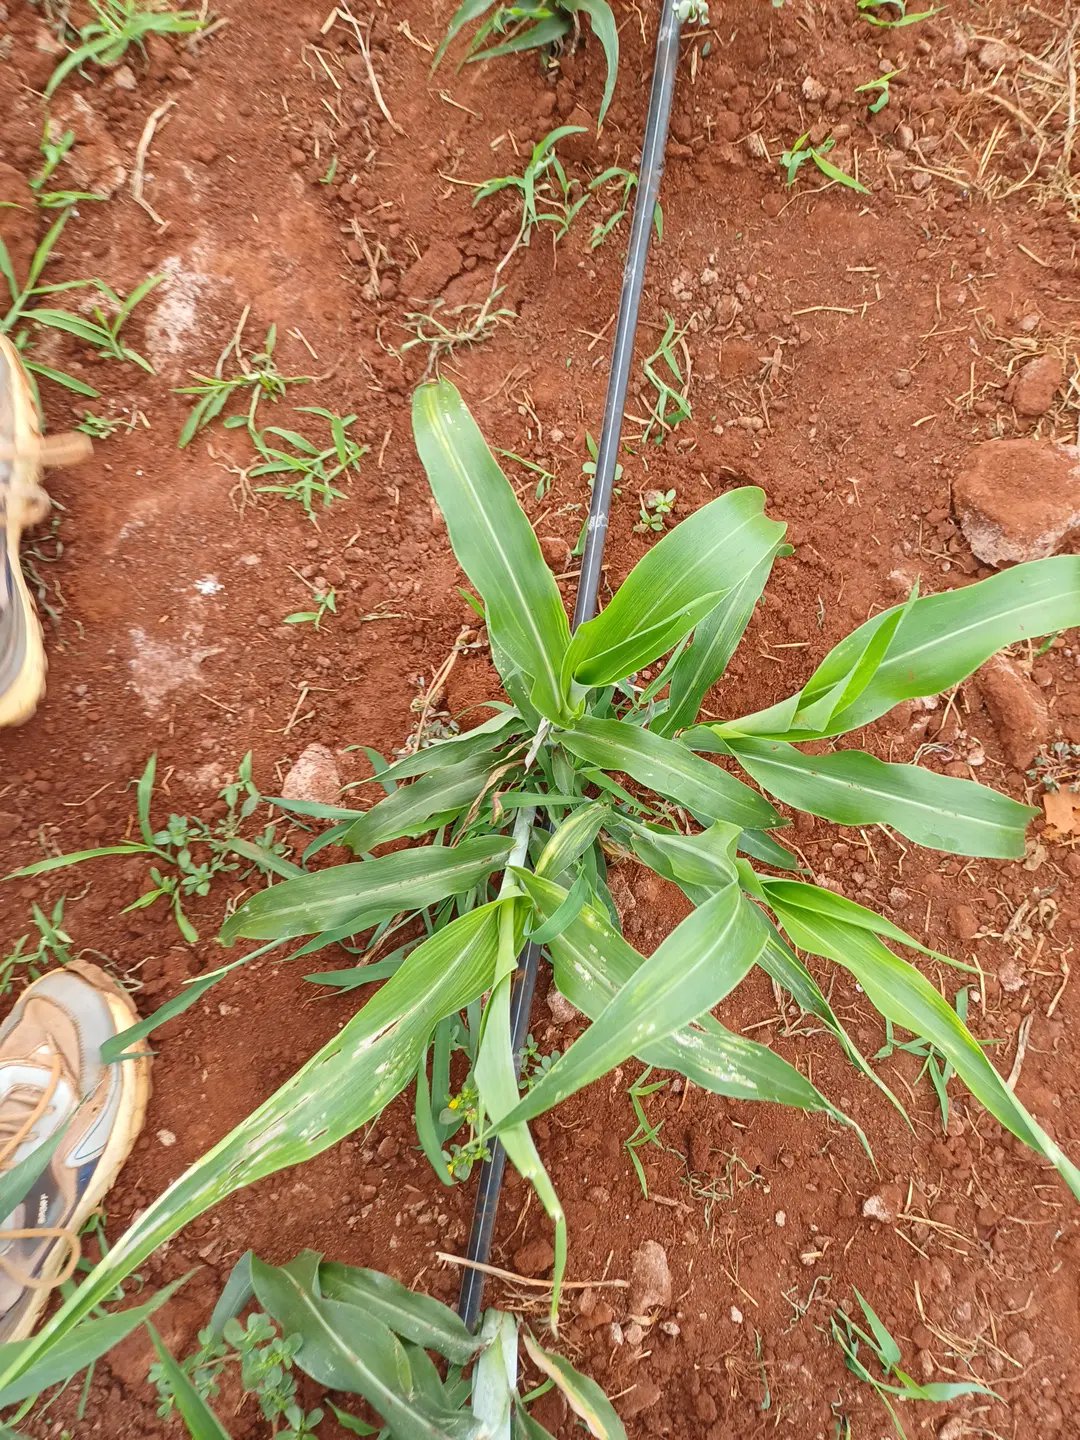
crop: sorghum
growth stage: vegetative
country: Kenya
